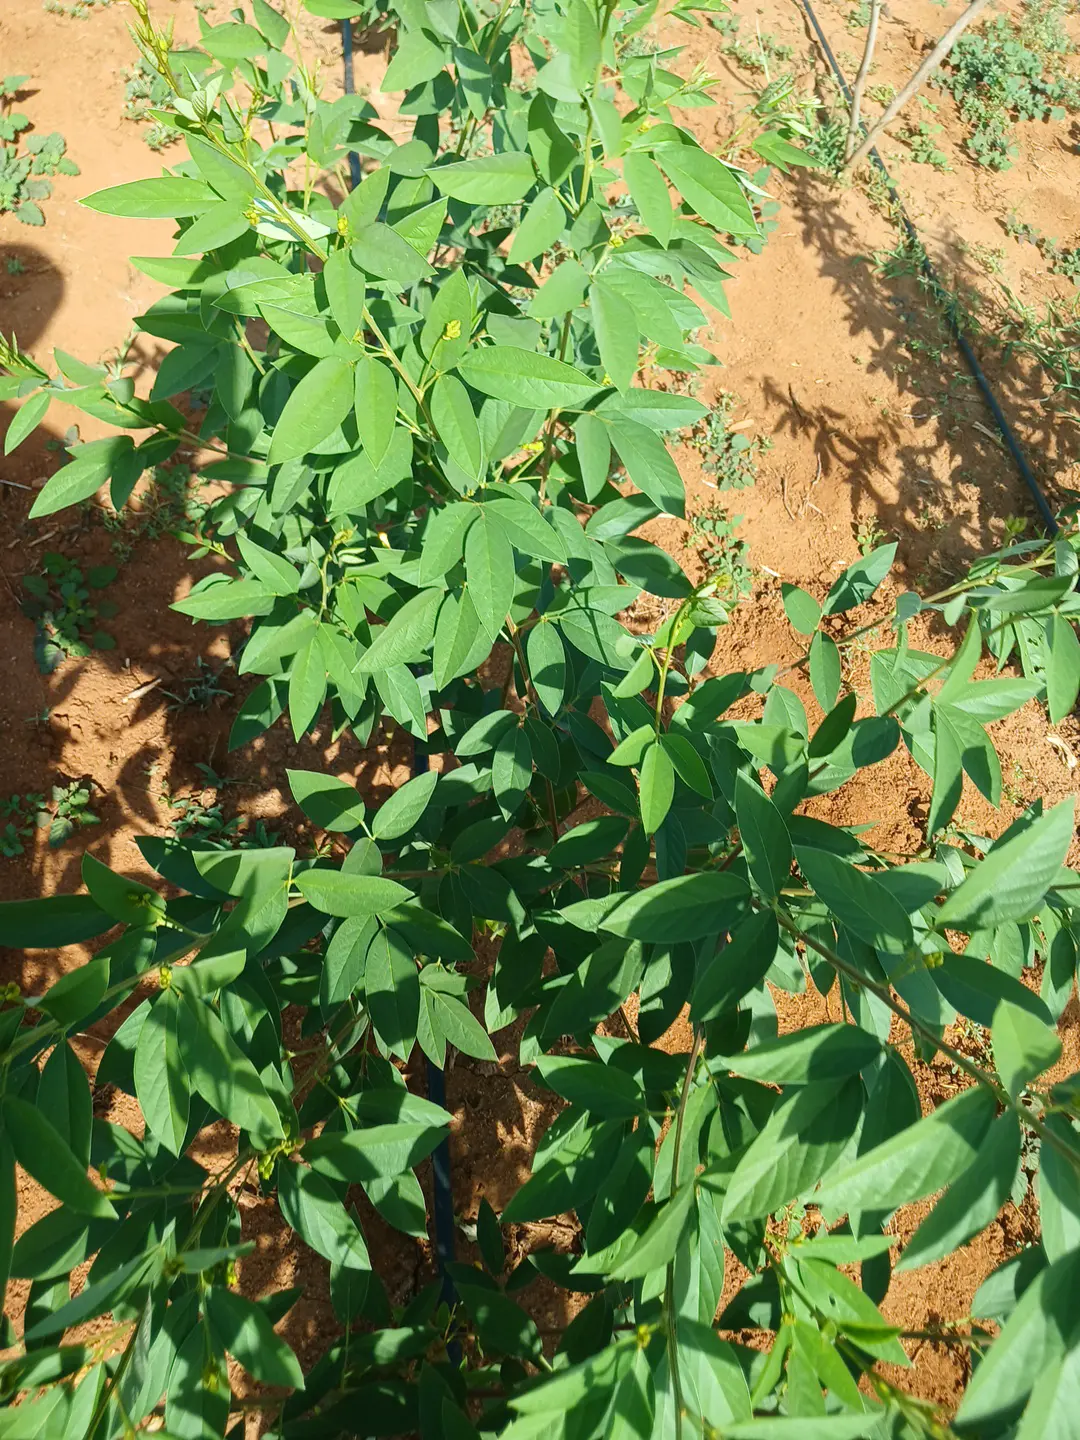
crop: pigeonpea
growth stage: vegetative
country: Kenya
